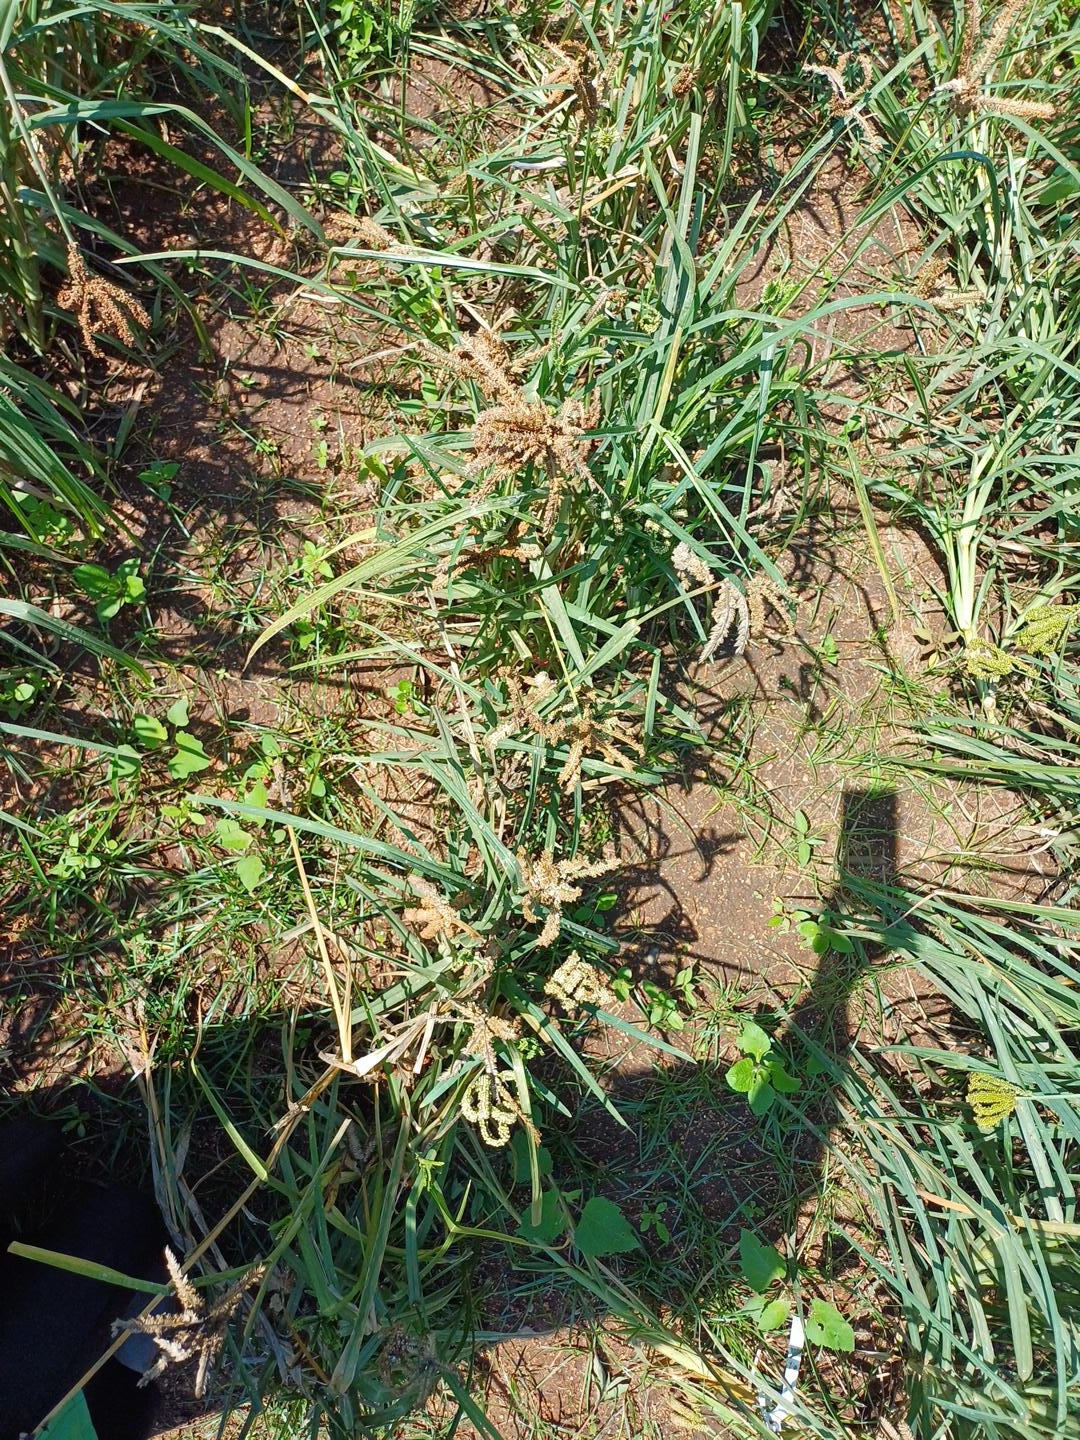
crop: finger millet
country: Kenya
